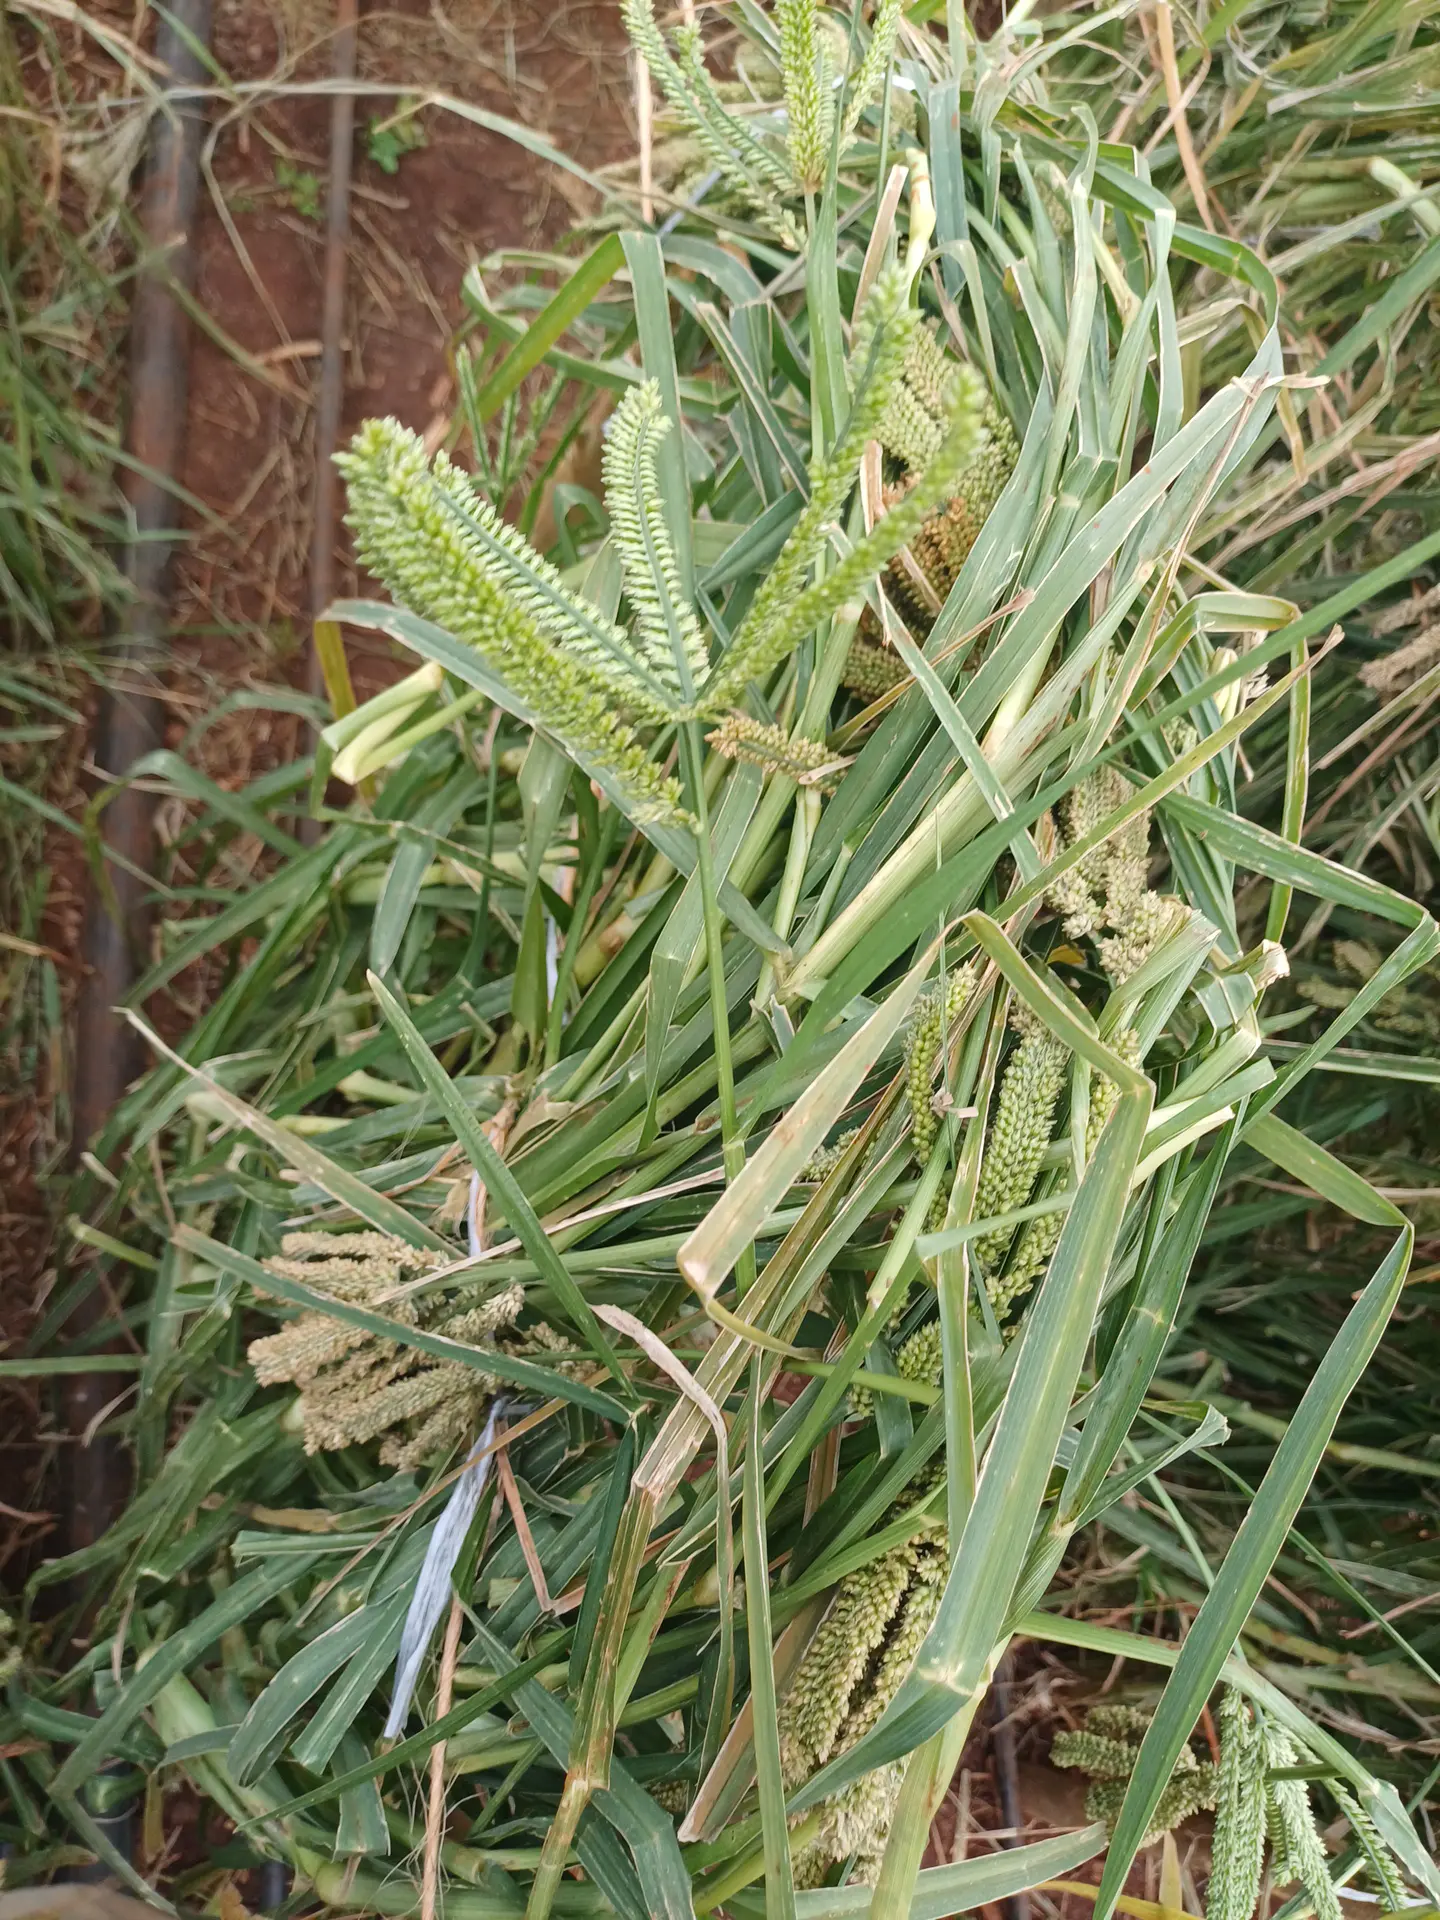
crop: finger millet
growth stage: filling grain
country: Kenya
